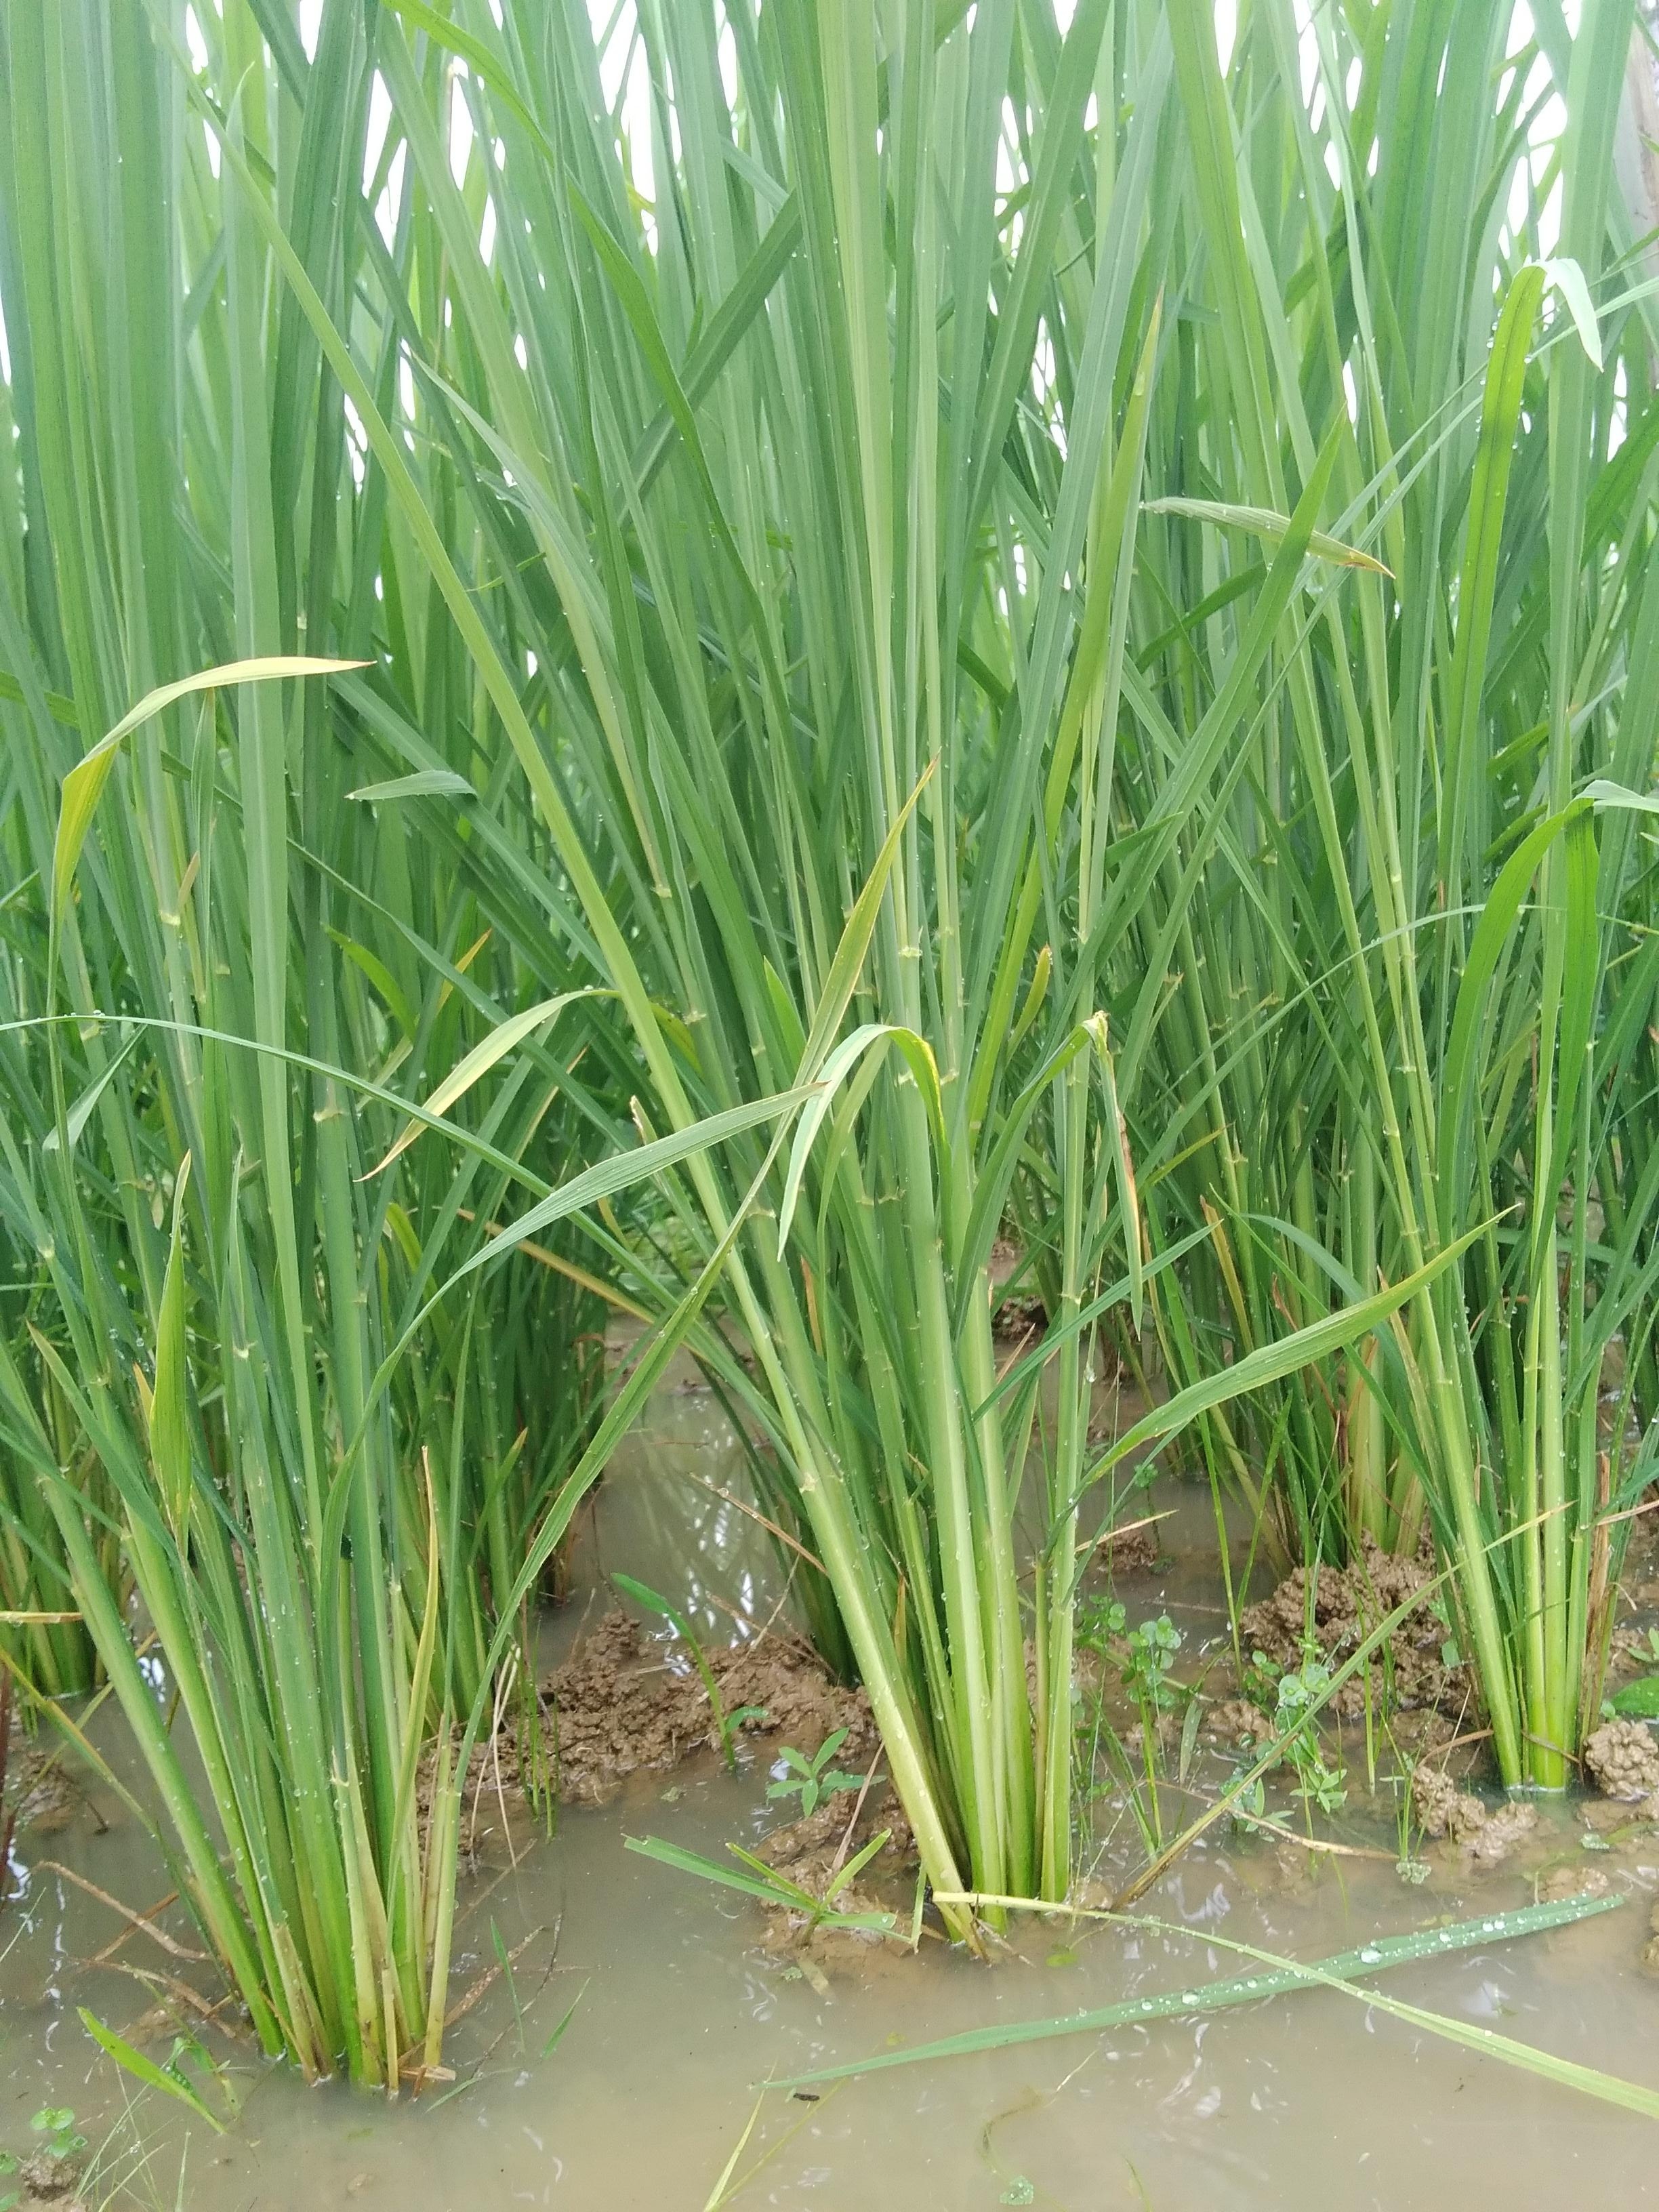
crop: rice
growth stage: vegetative
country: Nigeria
